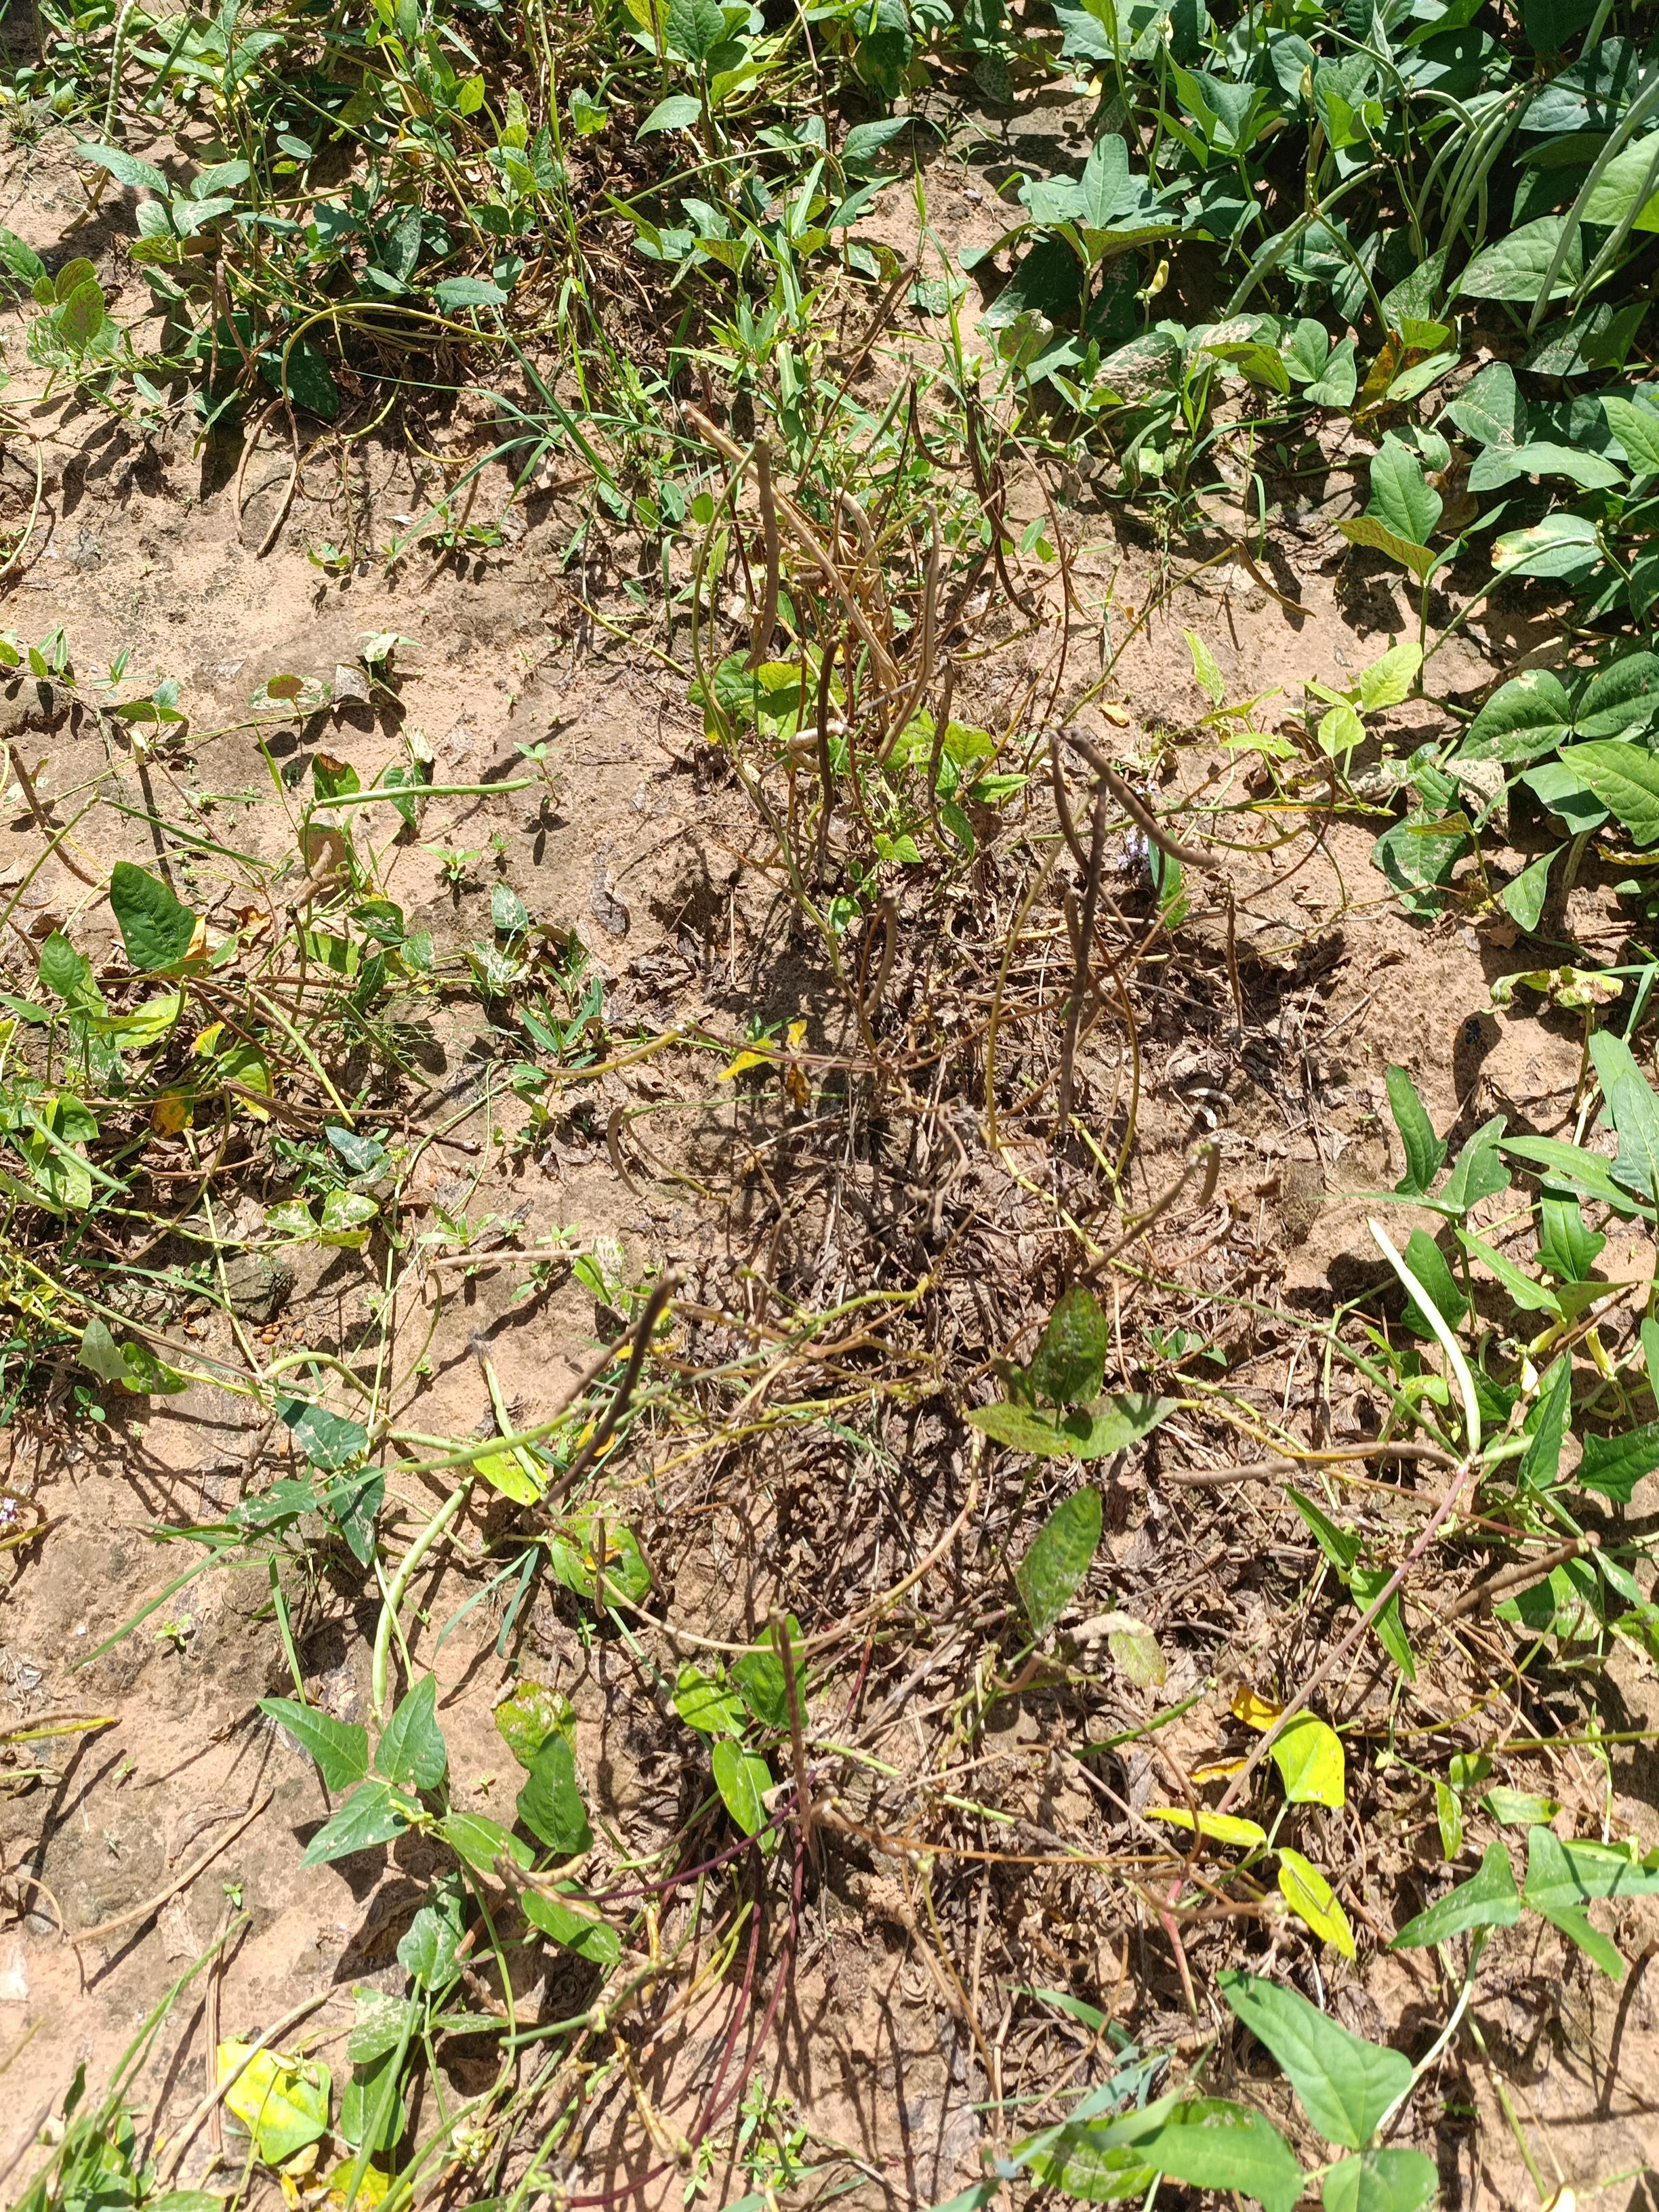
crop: cowpea
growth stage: maturity
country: Nigeria
